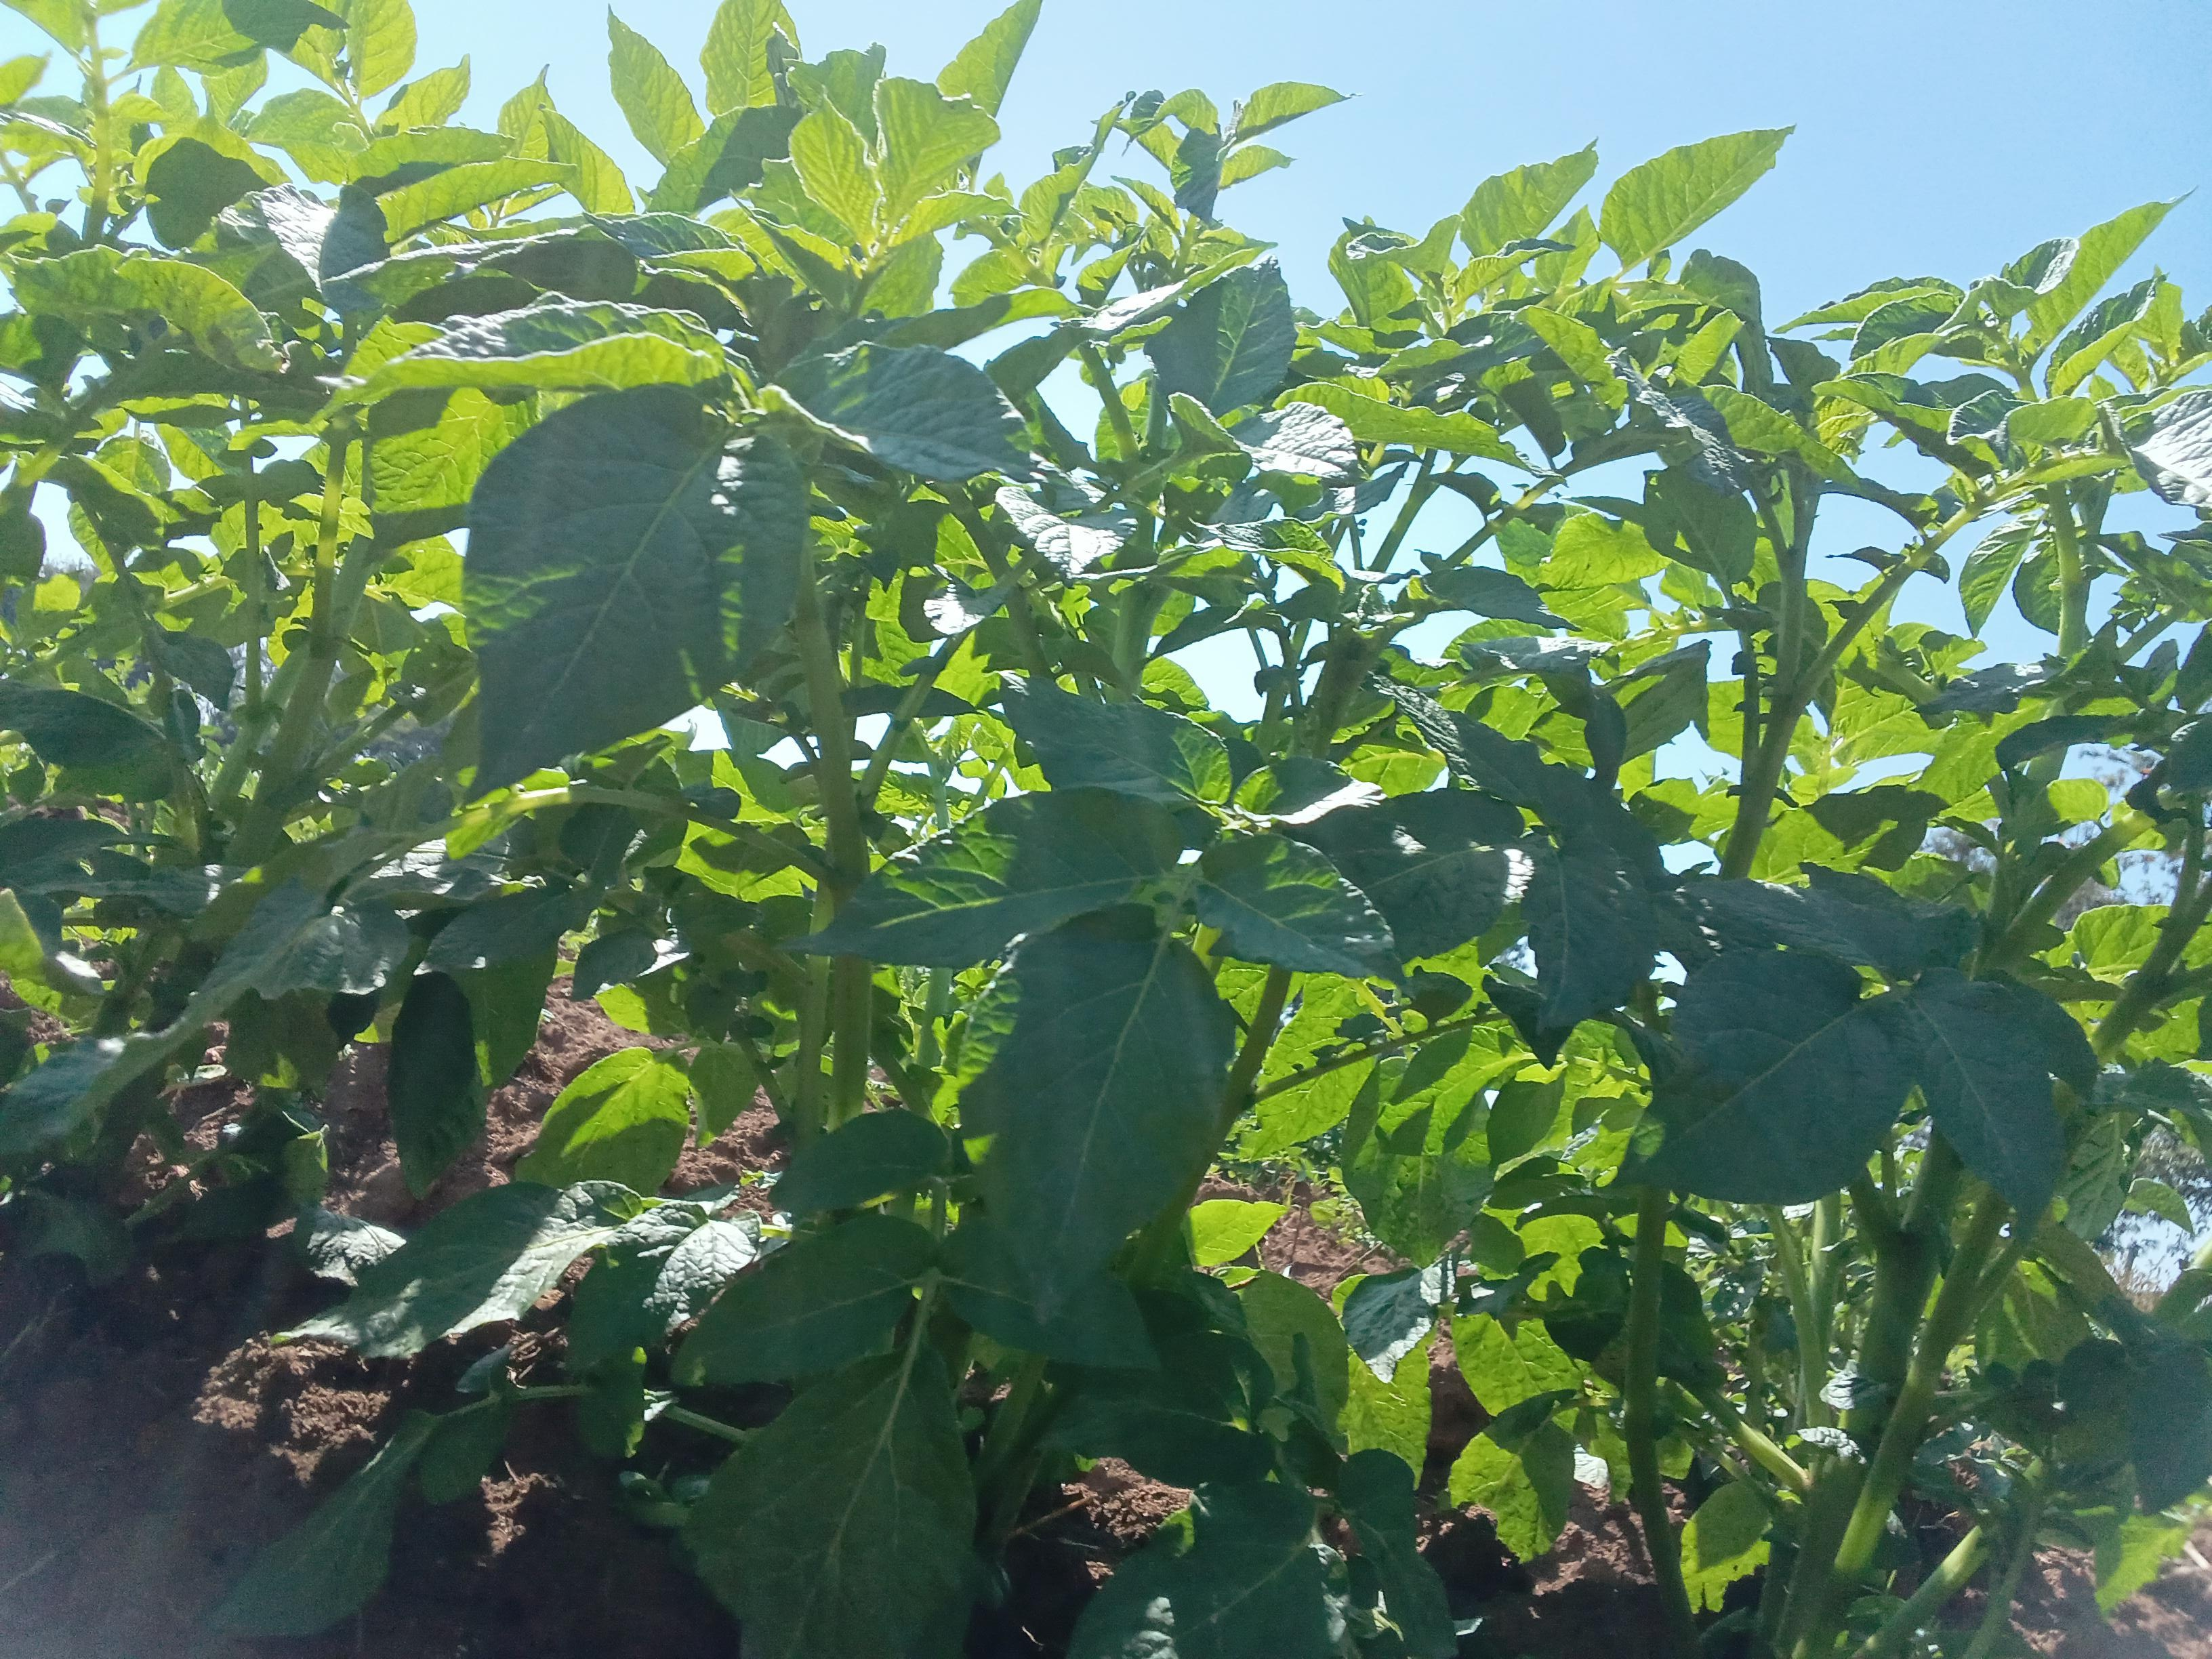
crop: potato
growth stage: vegetative
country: Kenya
